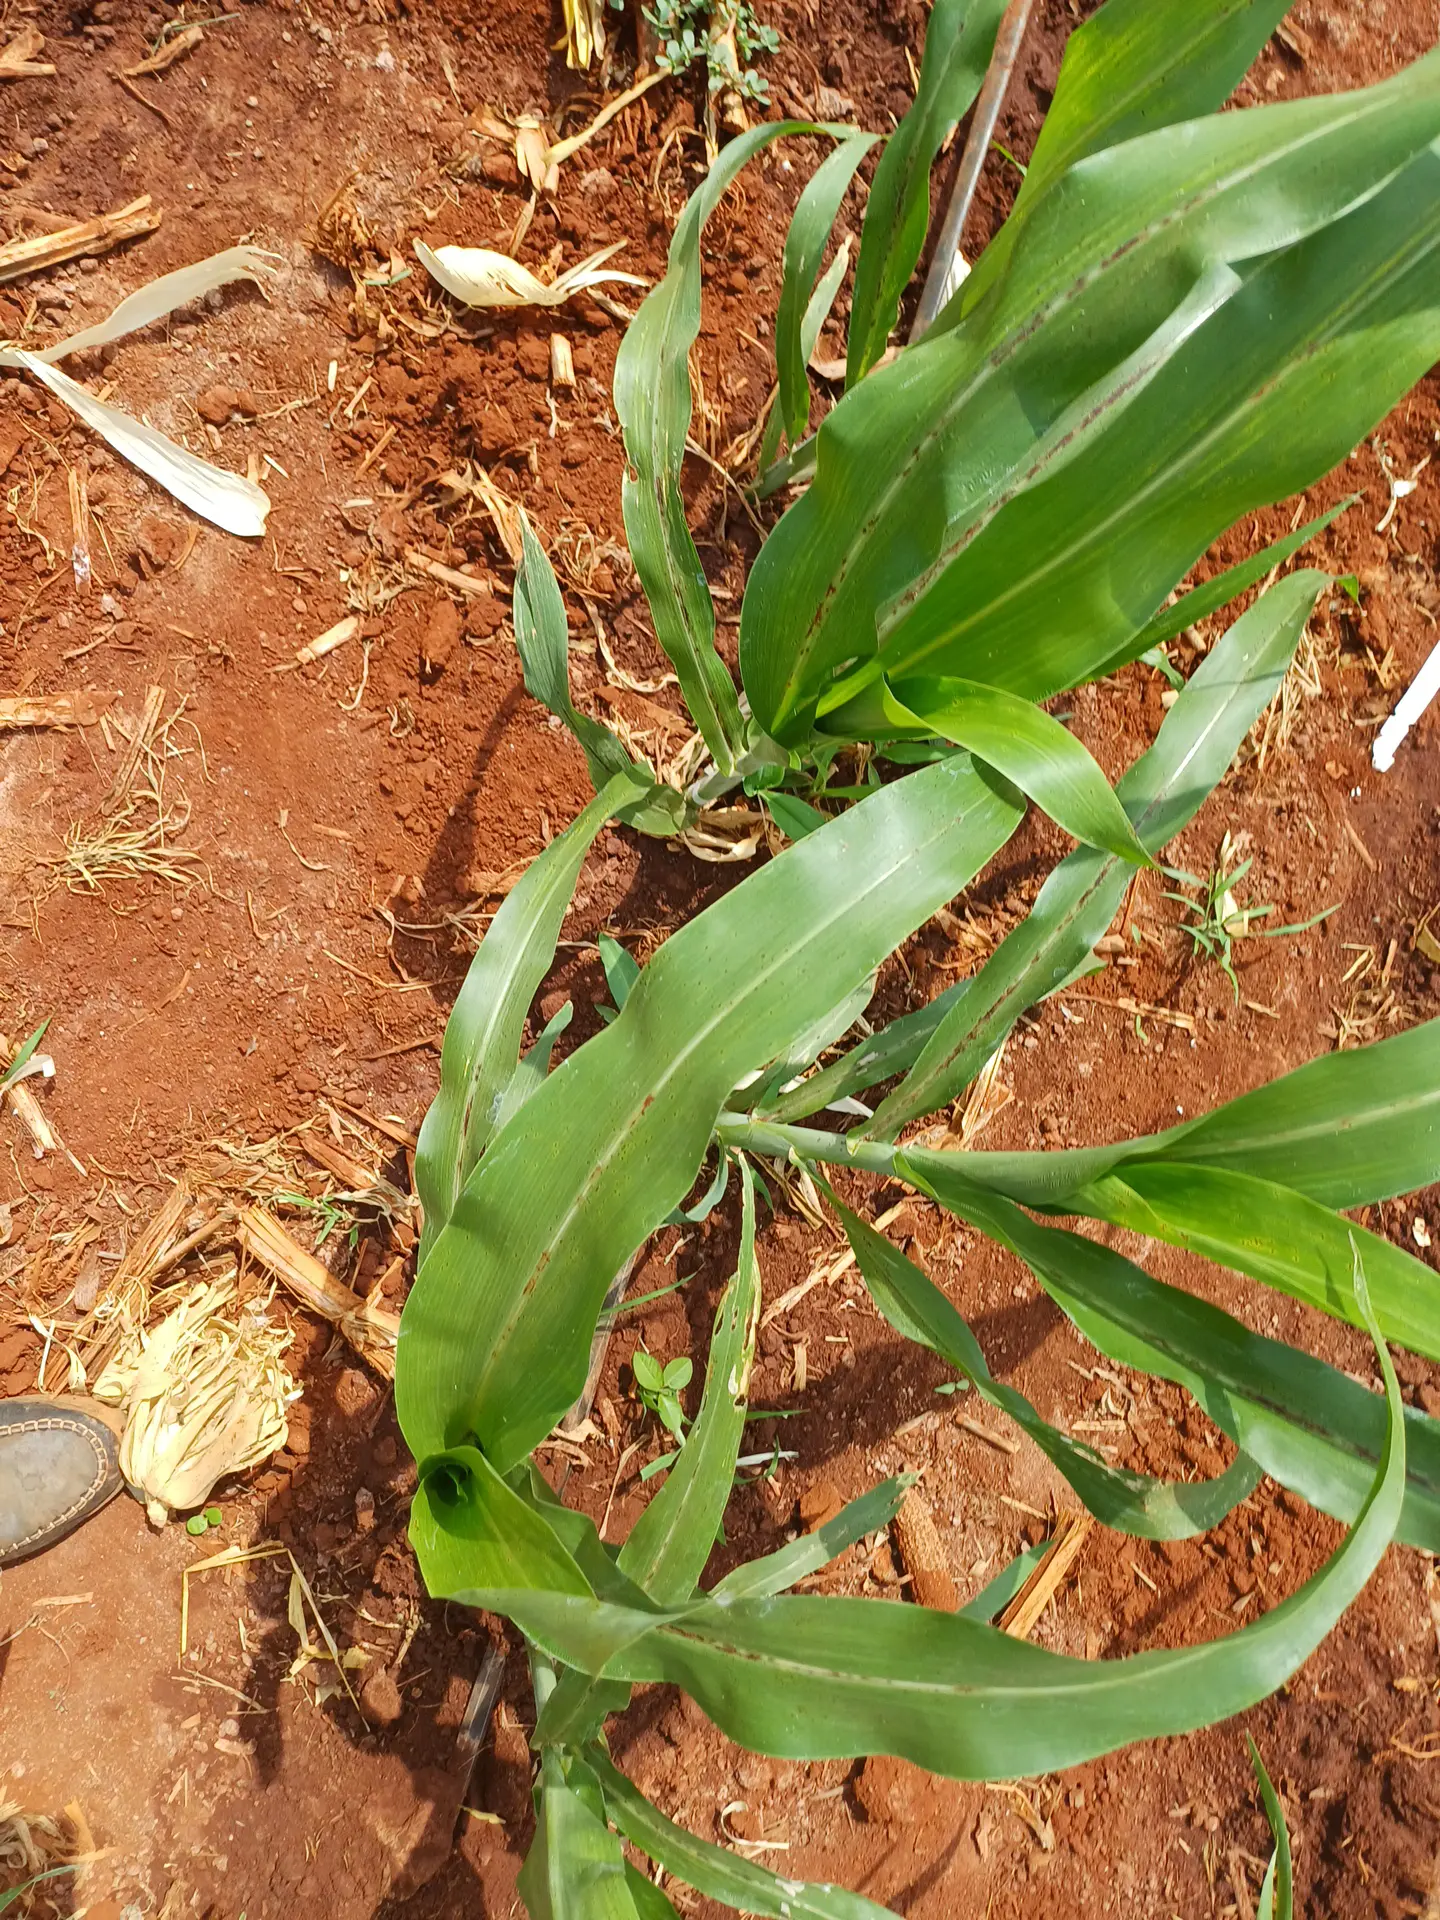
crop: sorghum
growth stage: vegetative
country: Kenya
